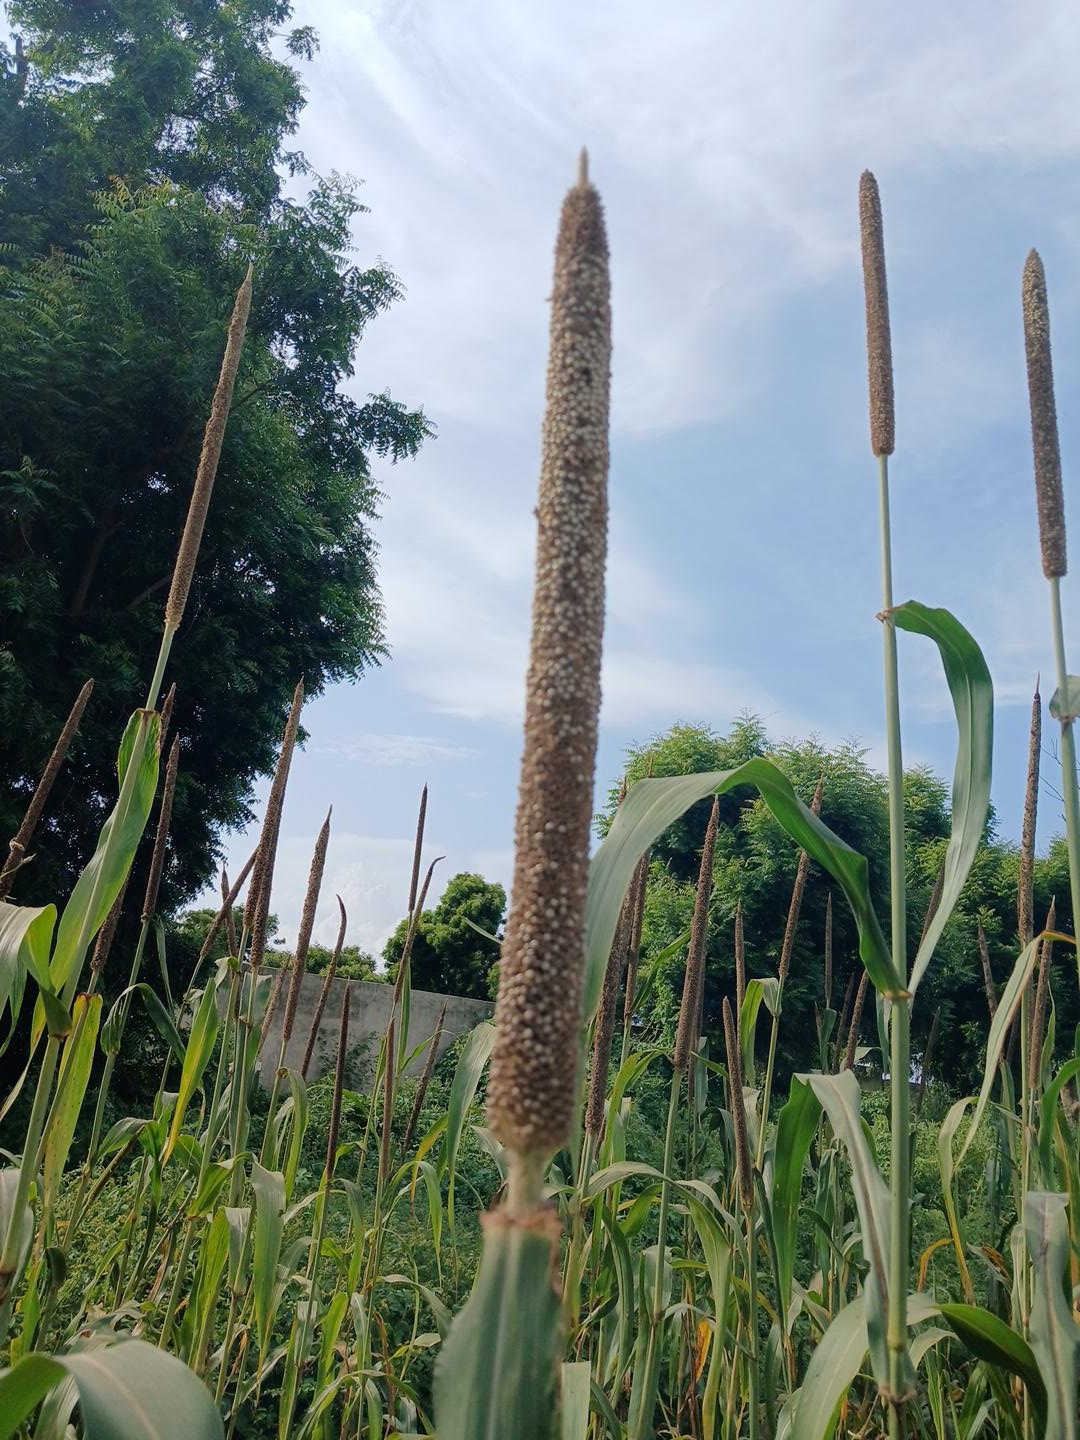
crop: pearl millet
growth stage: maturity
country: Senegal
